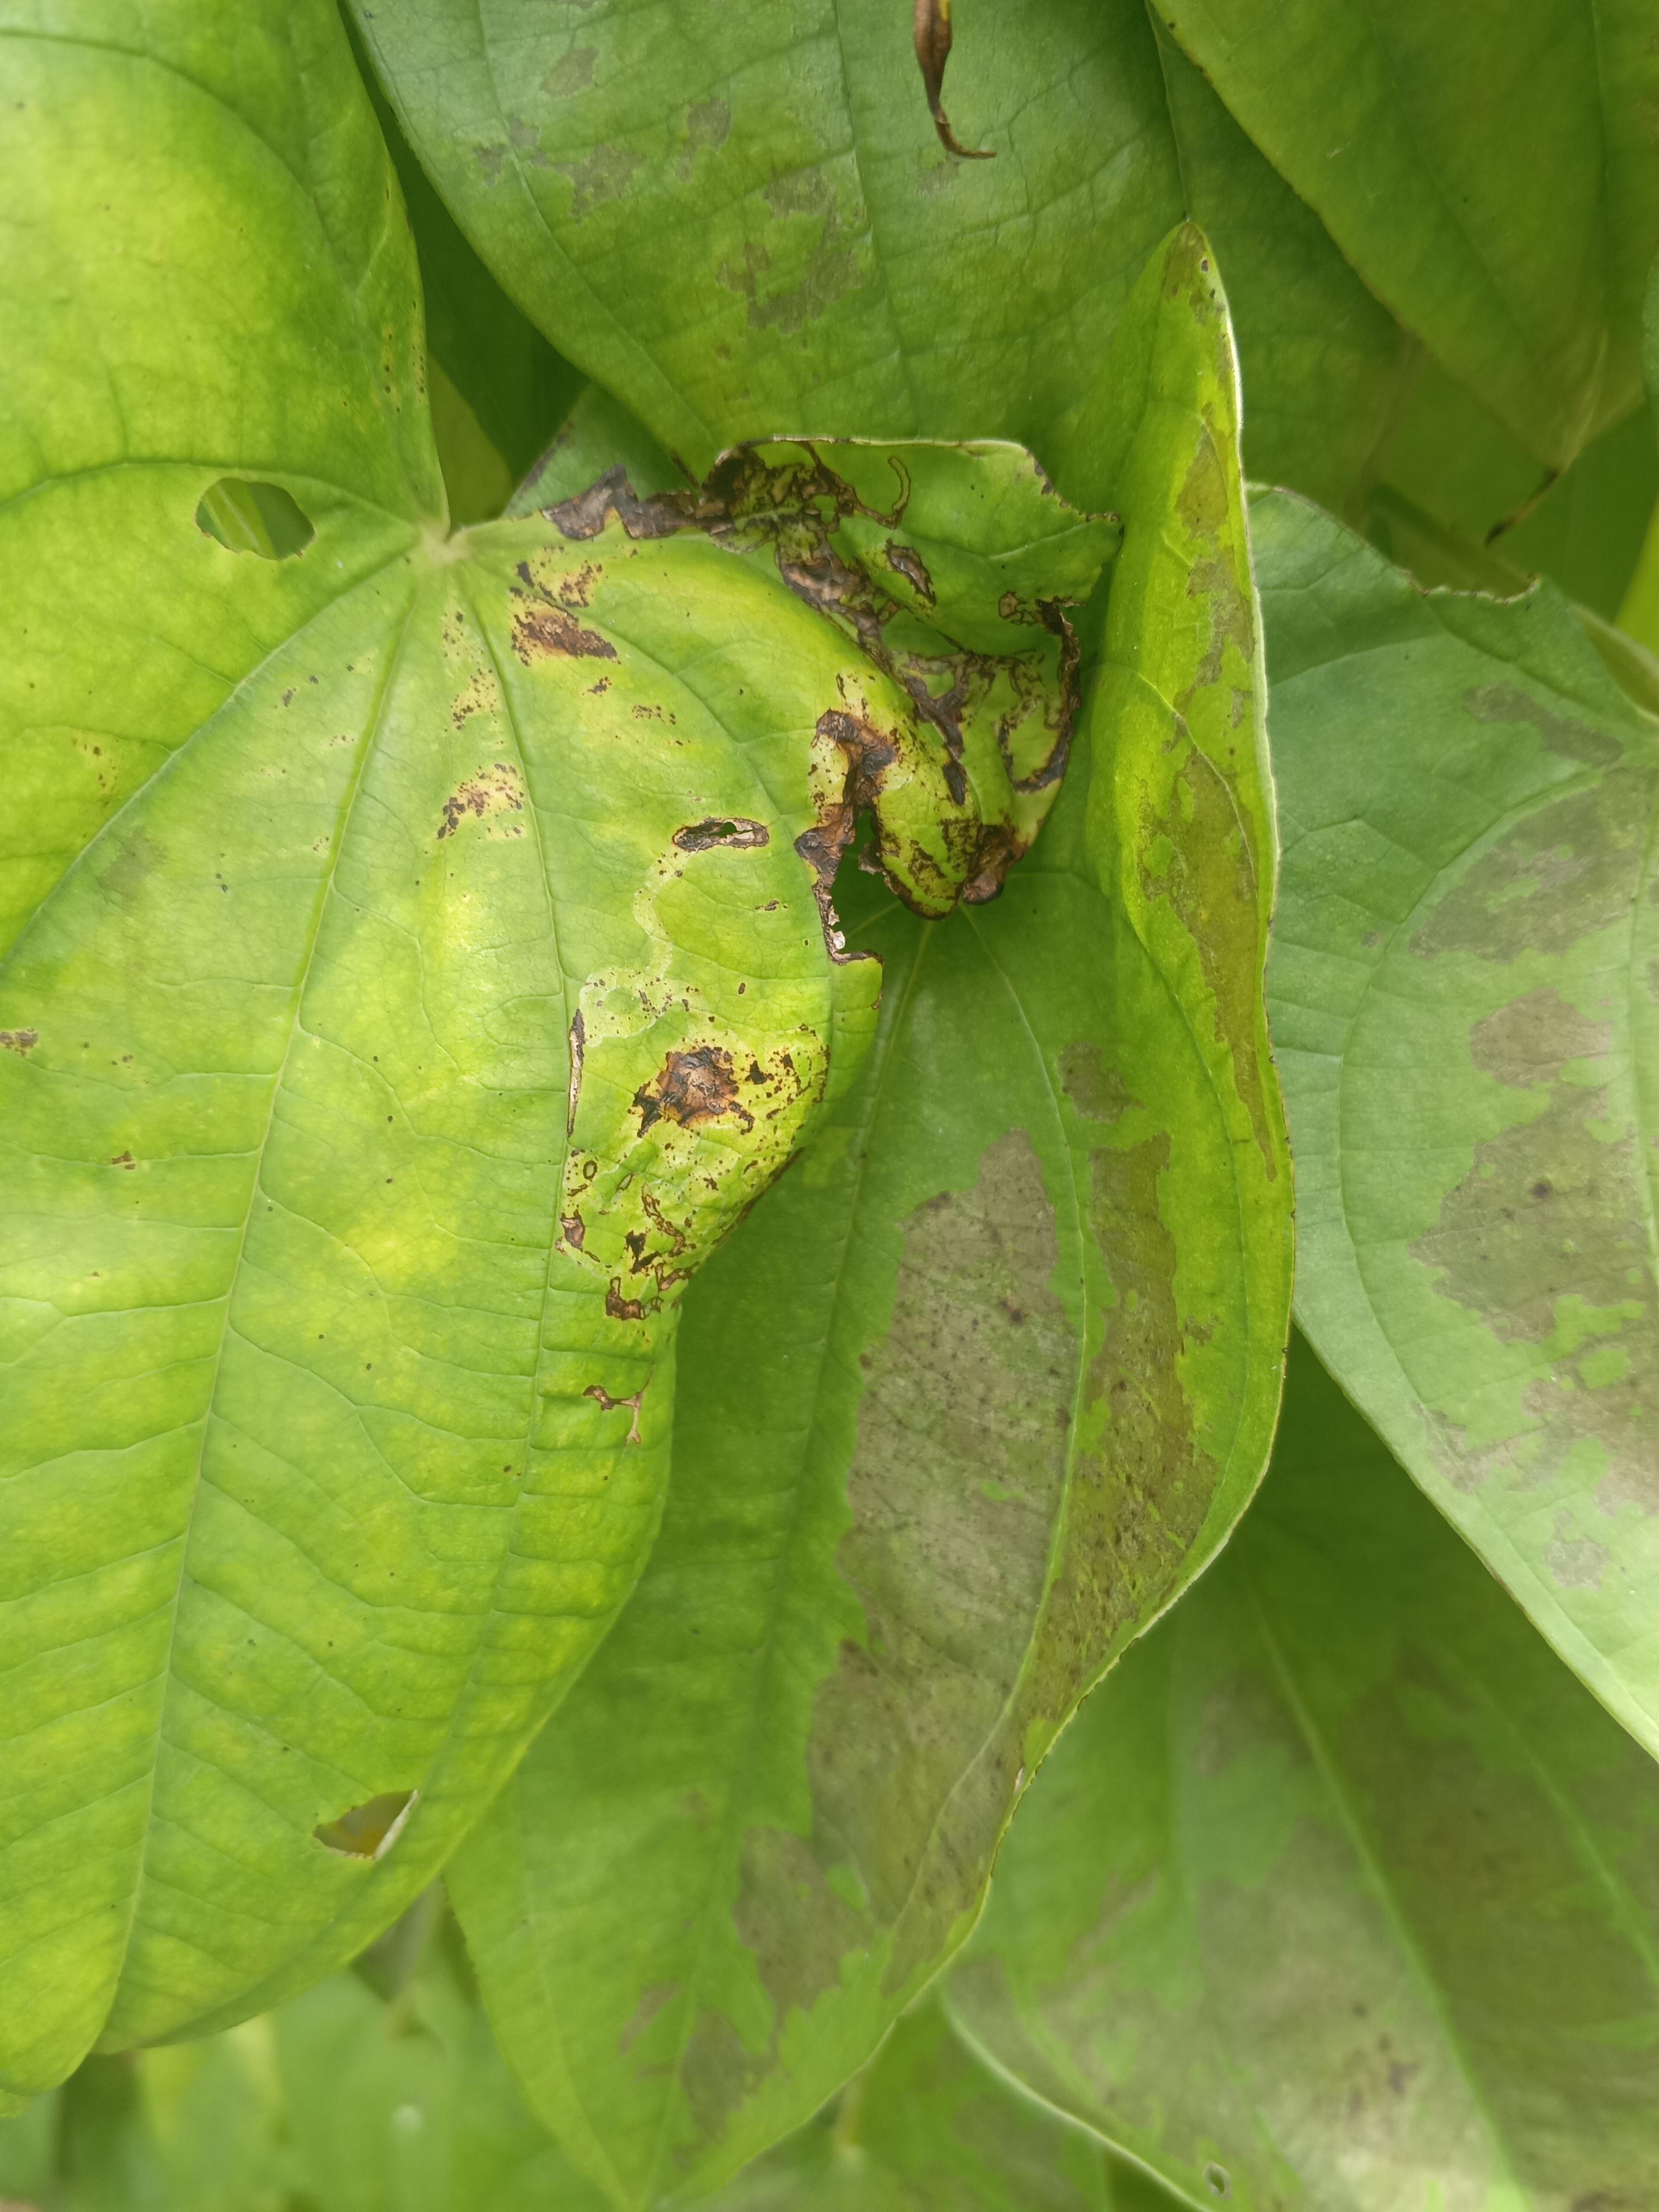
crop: yam
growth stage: vegetative
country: Nigeria
